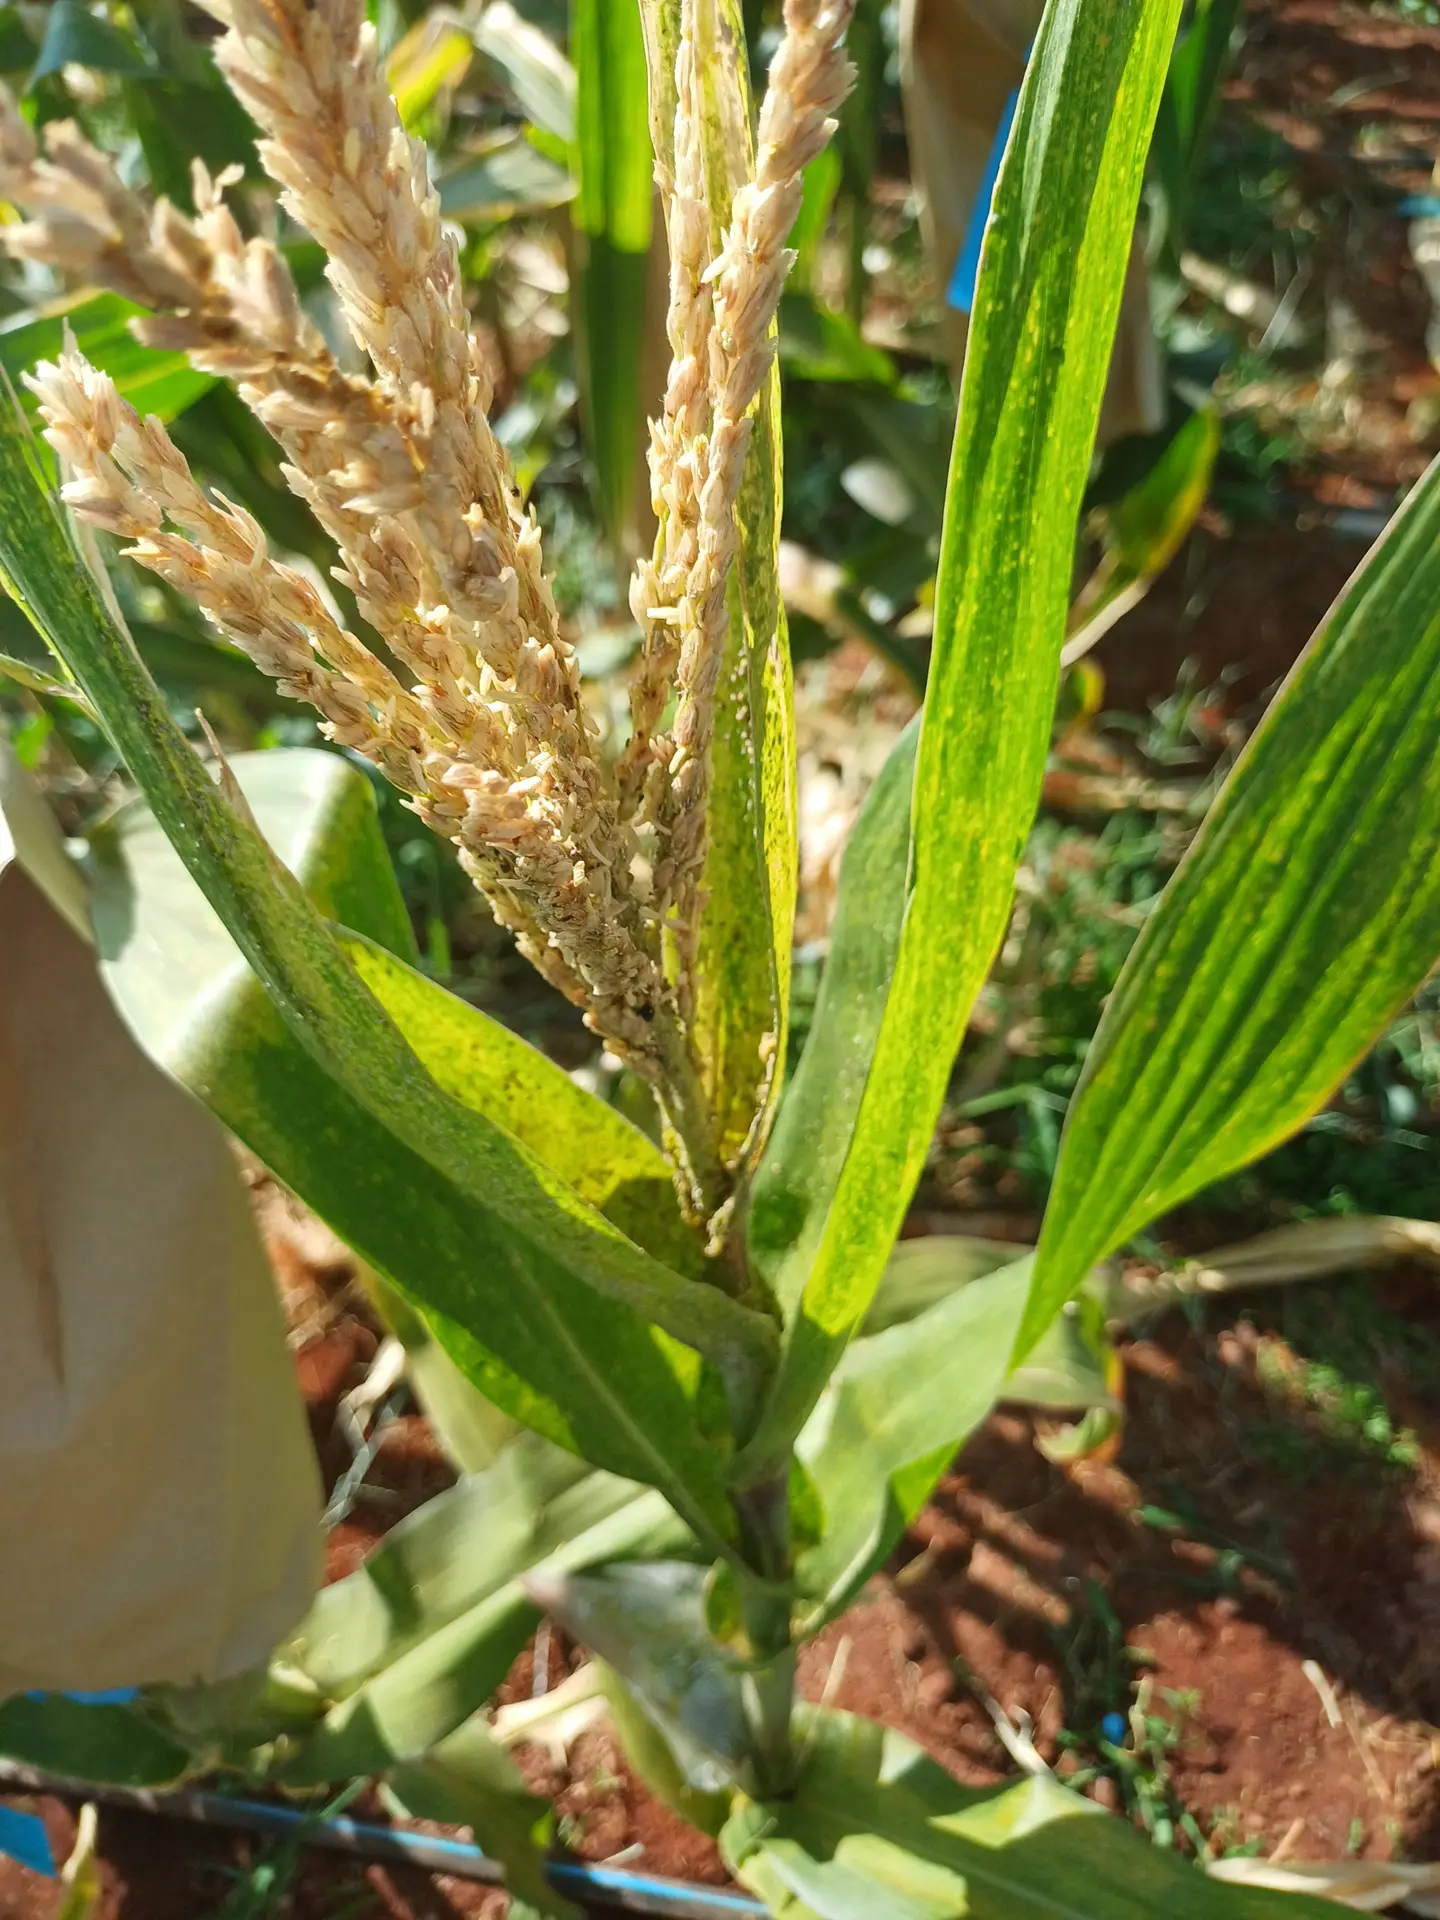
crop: maize
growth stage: flowering
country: Kenya
